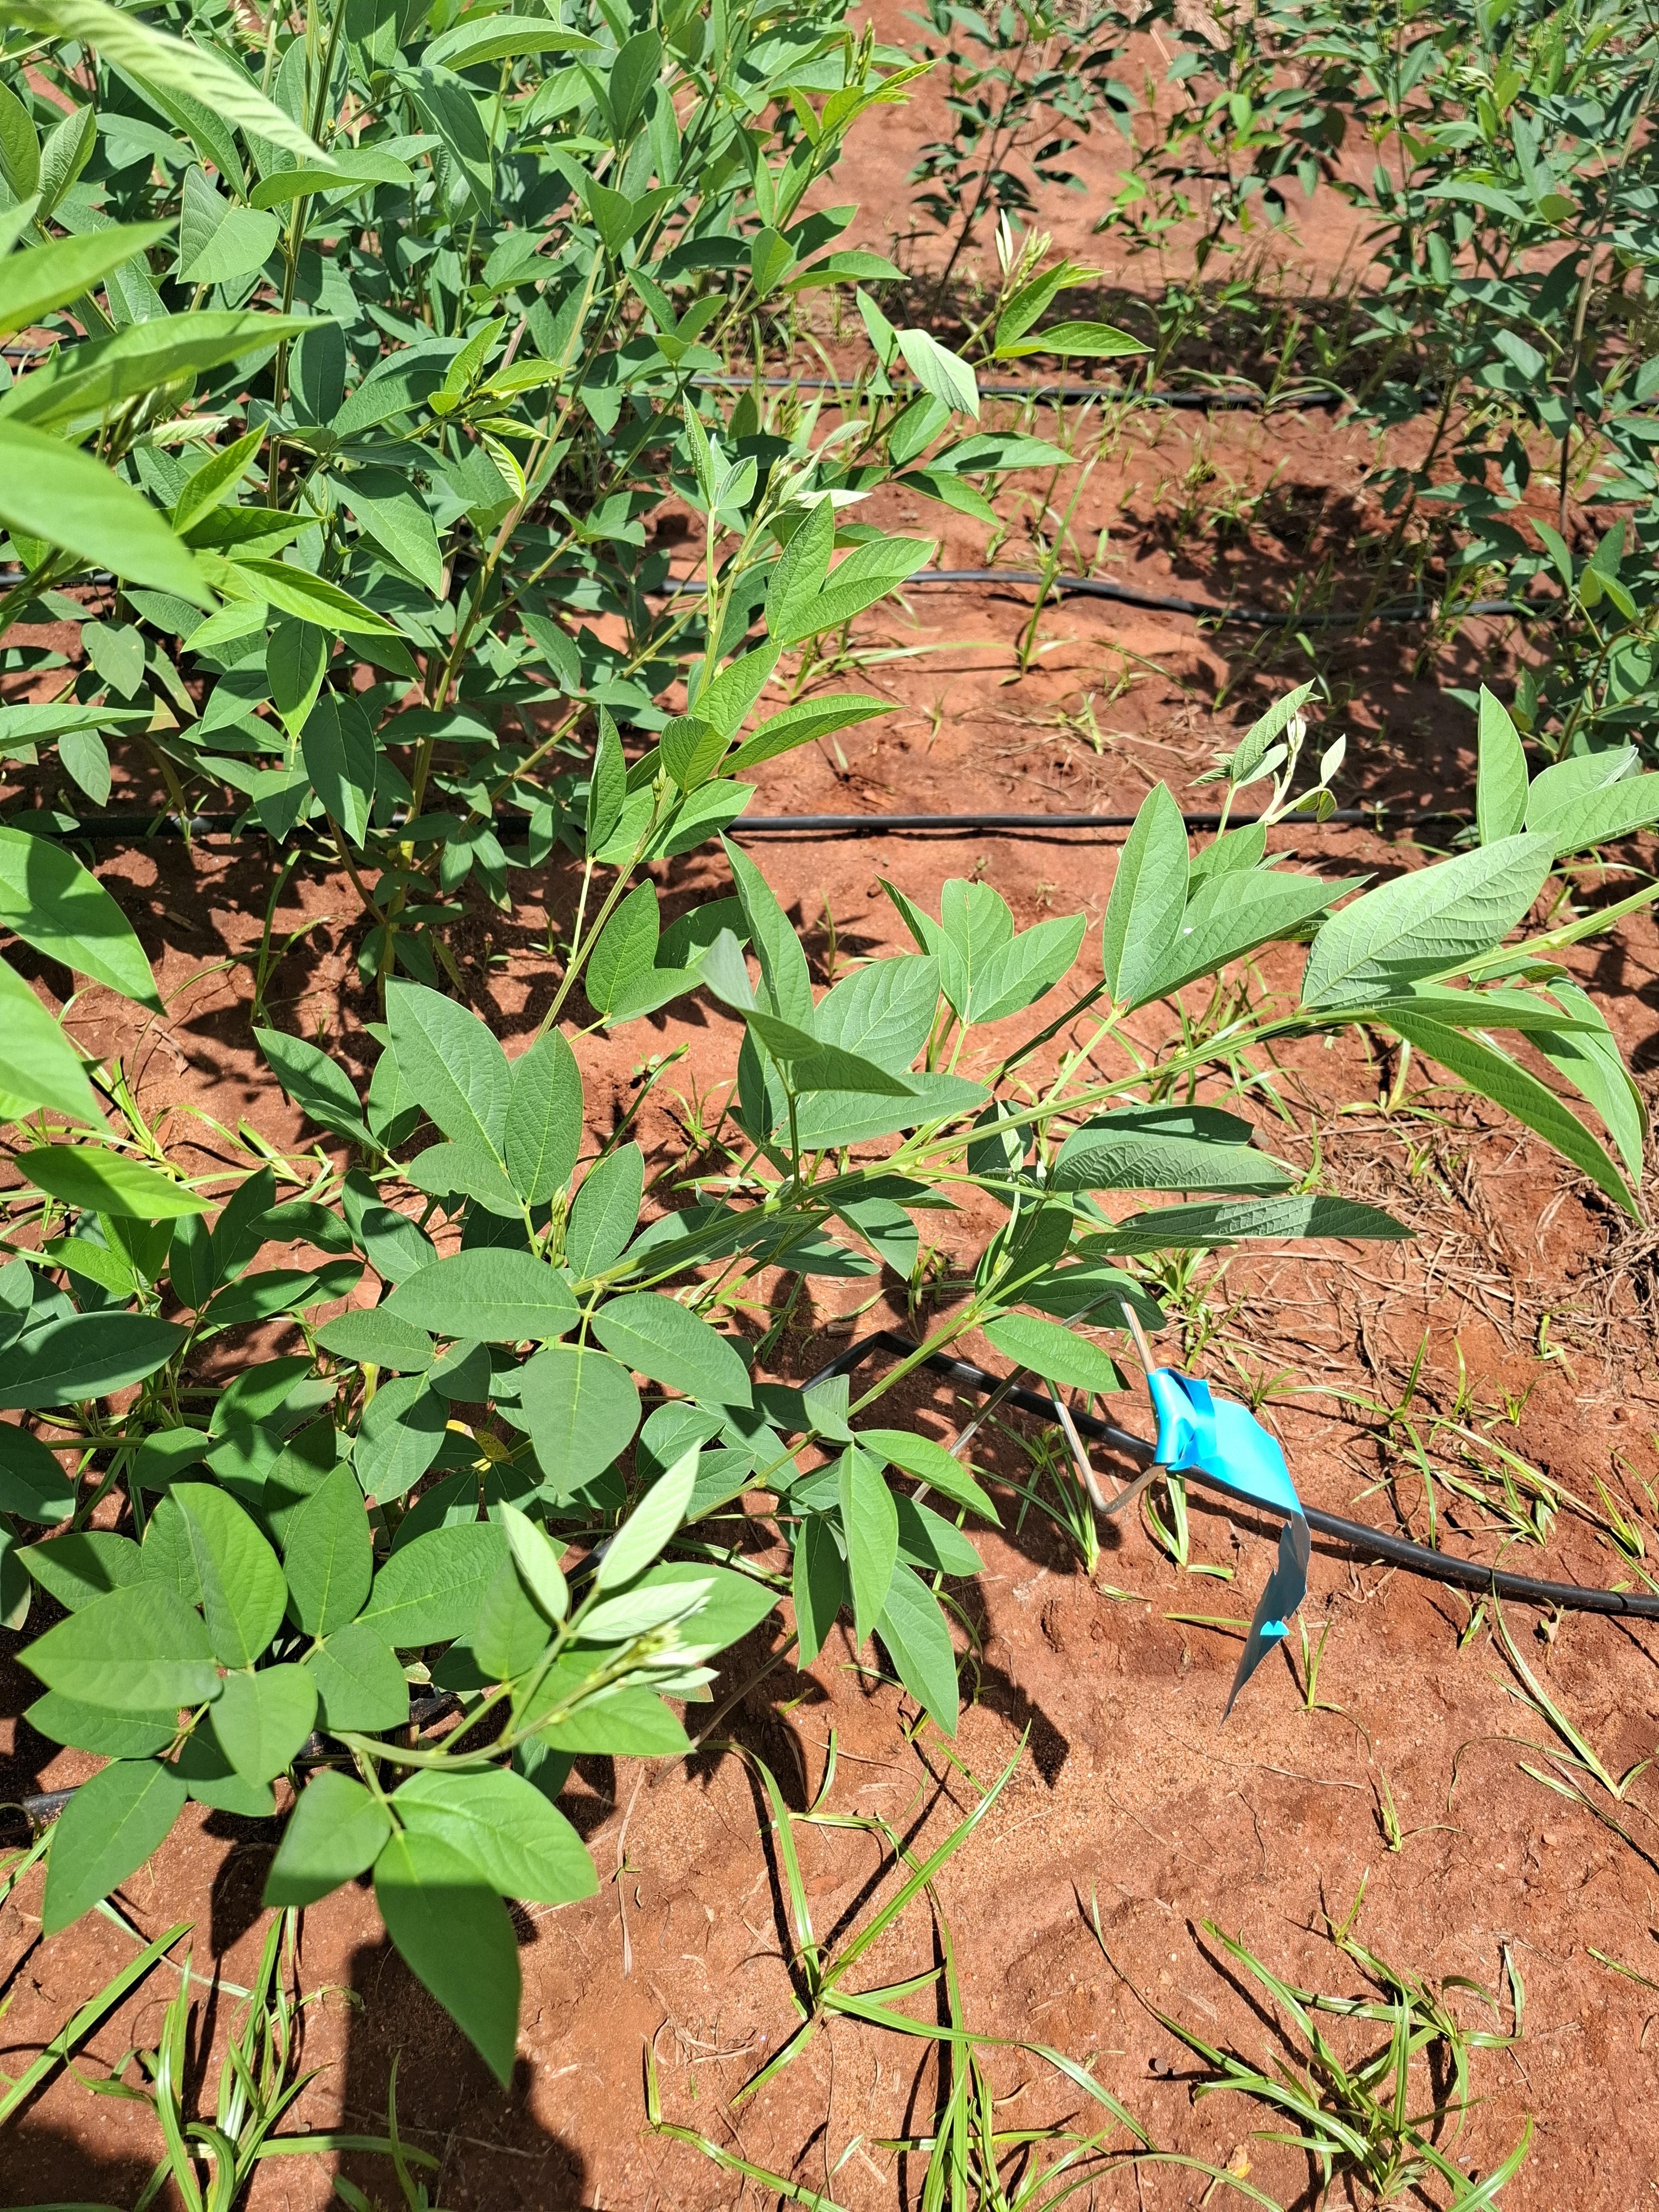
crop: pigeonpea
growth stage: vegetative
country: Kenya
